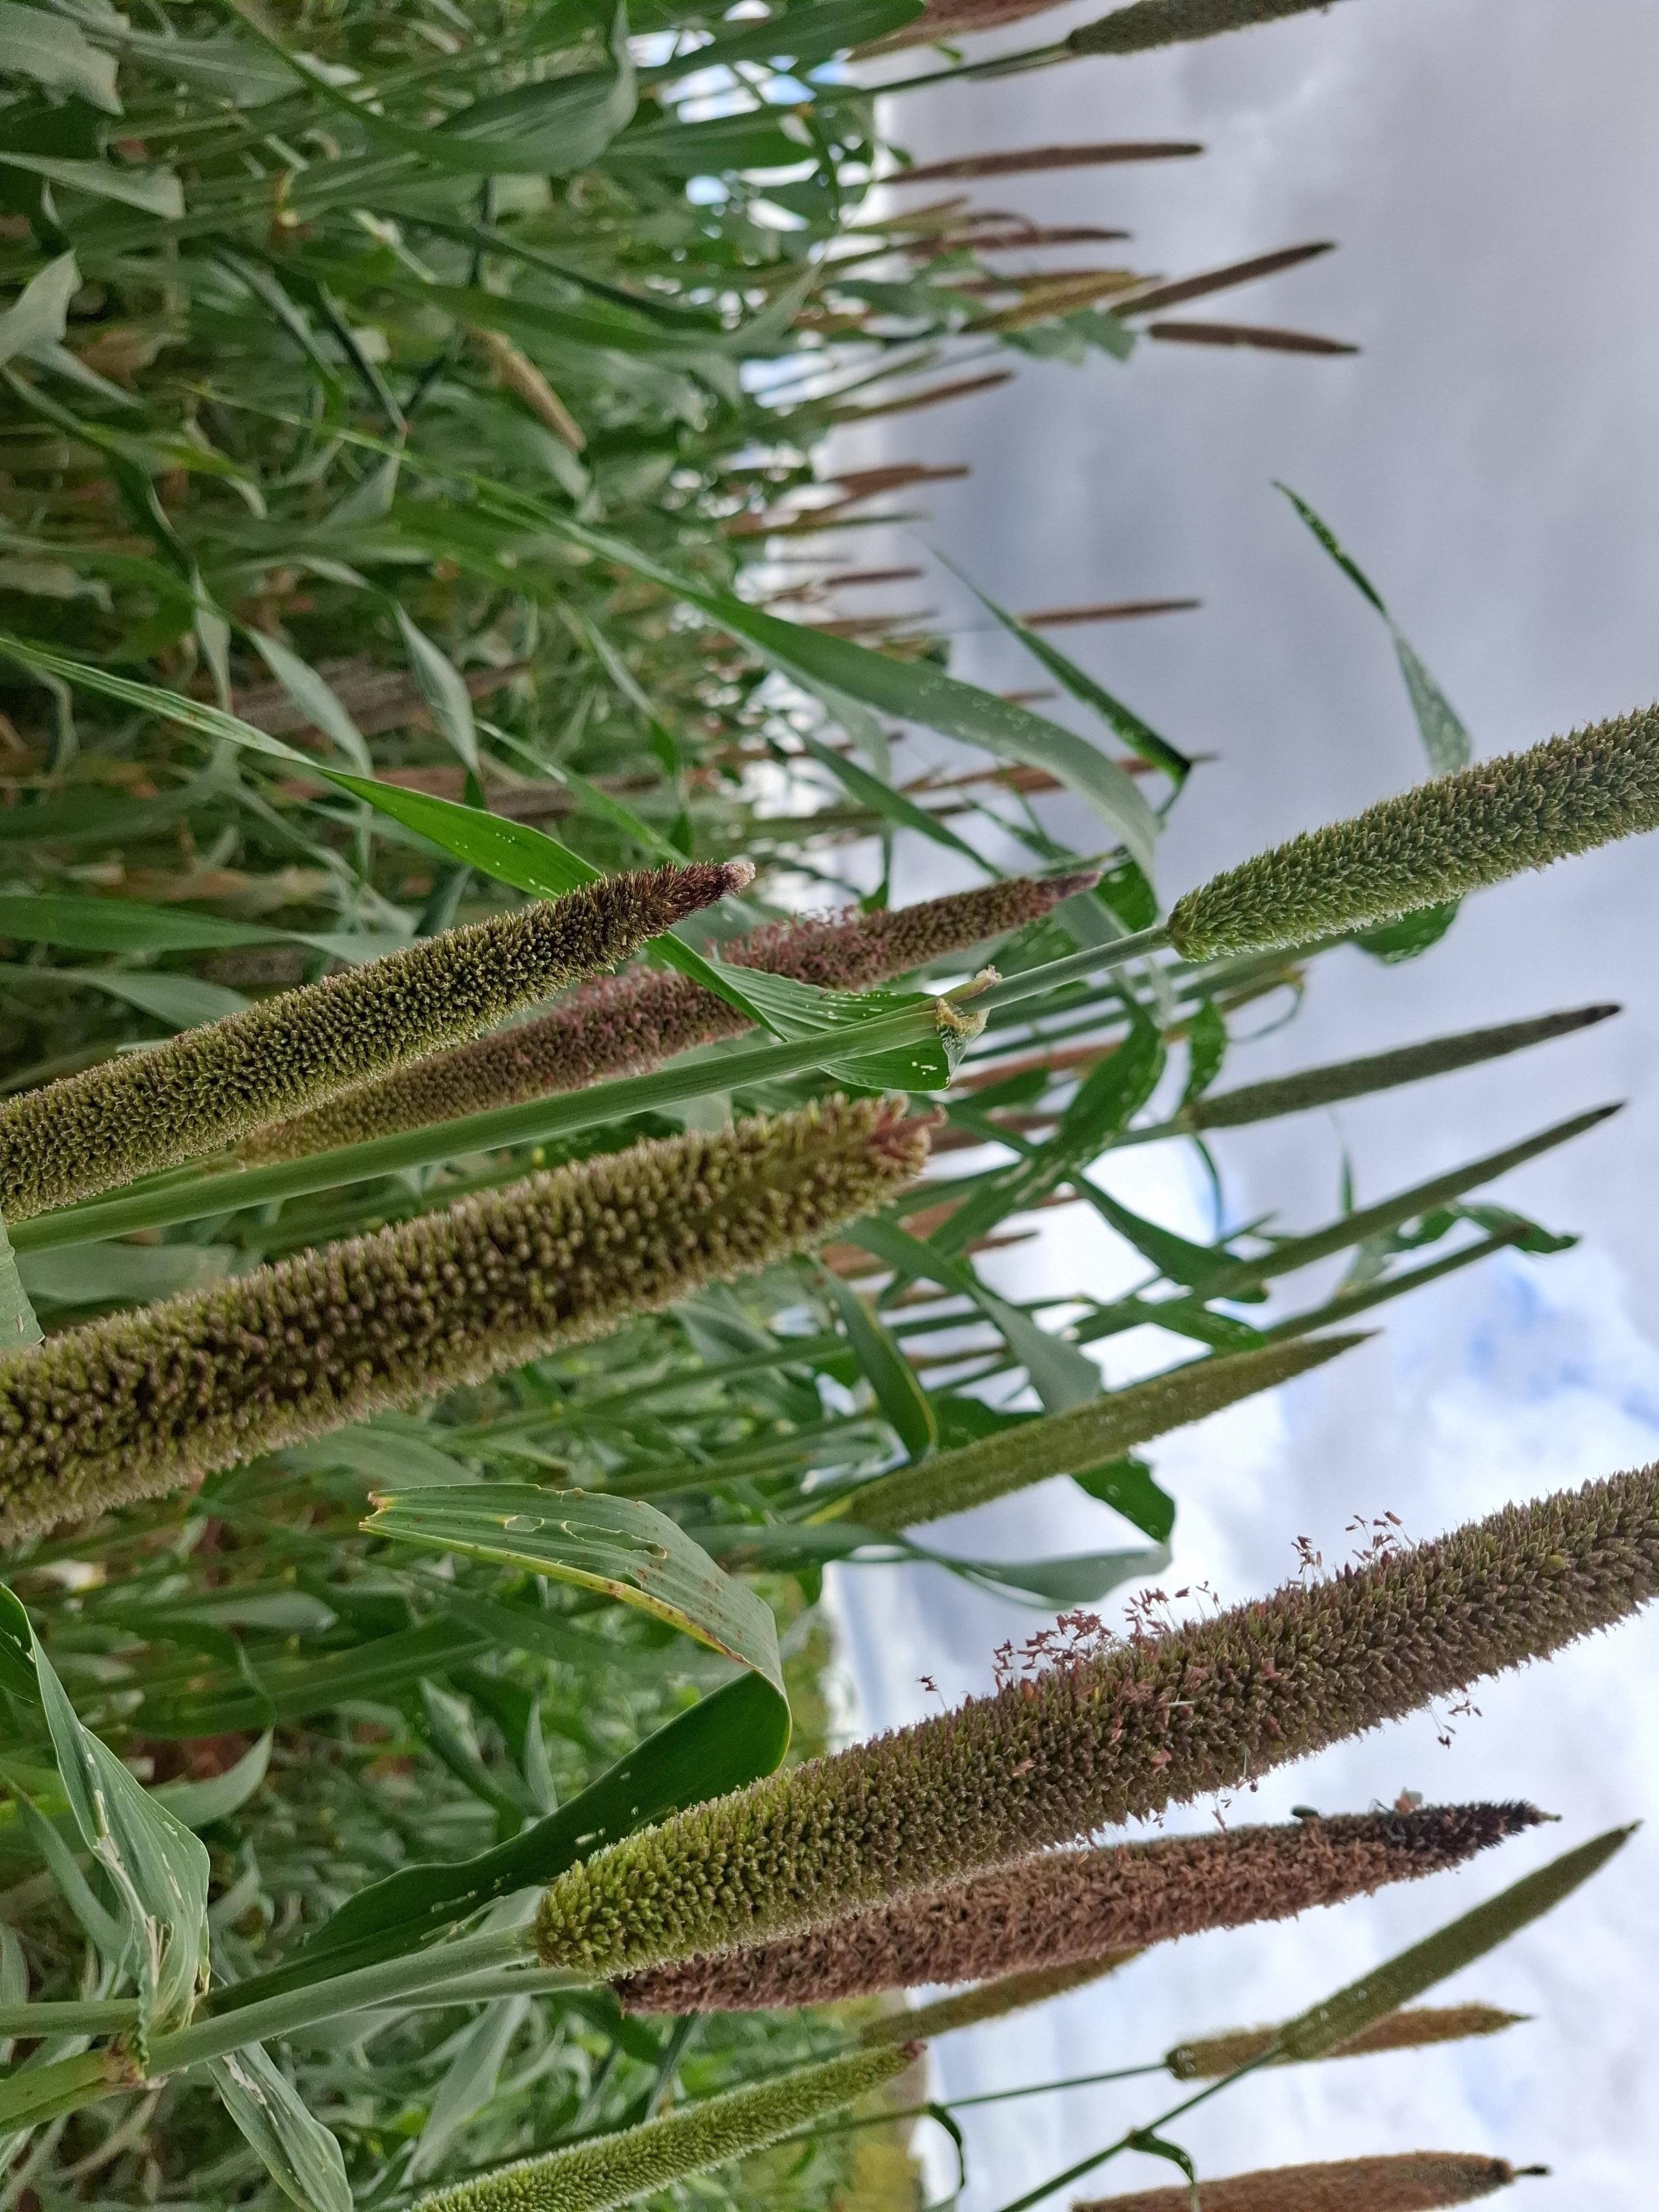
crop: pearl millet
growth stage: flowering
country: Kenya
